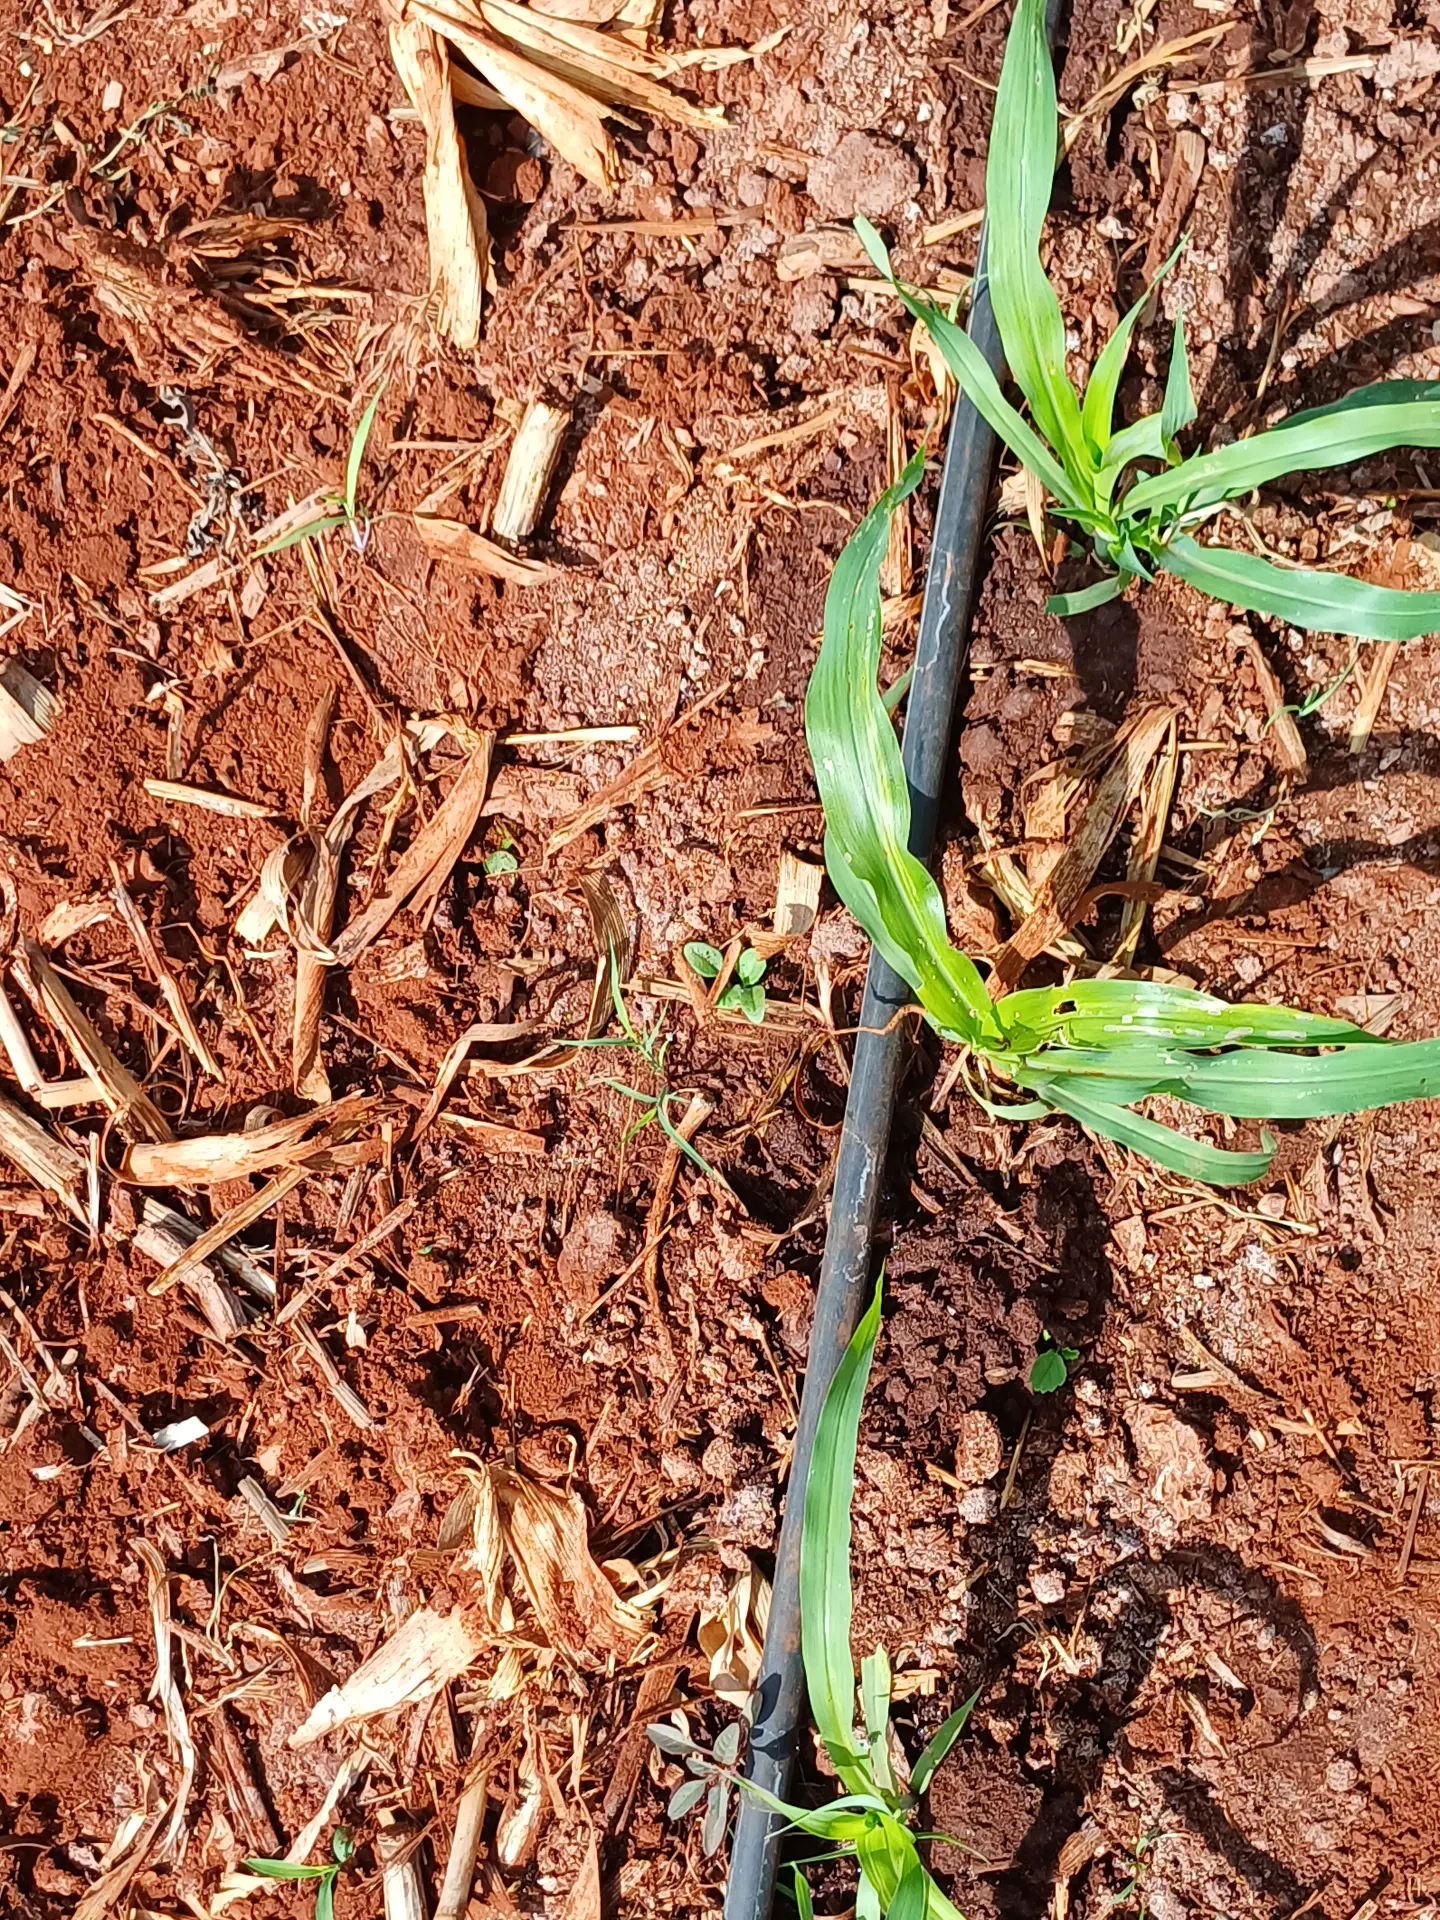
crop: sorghum
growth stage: vegetative
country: Kenya
